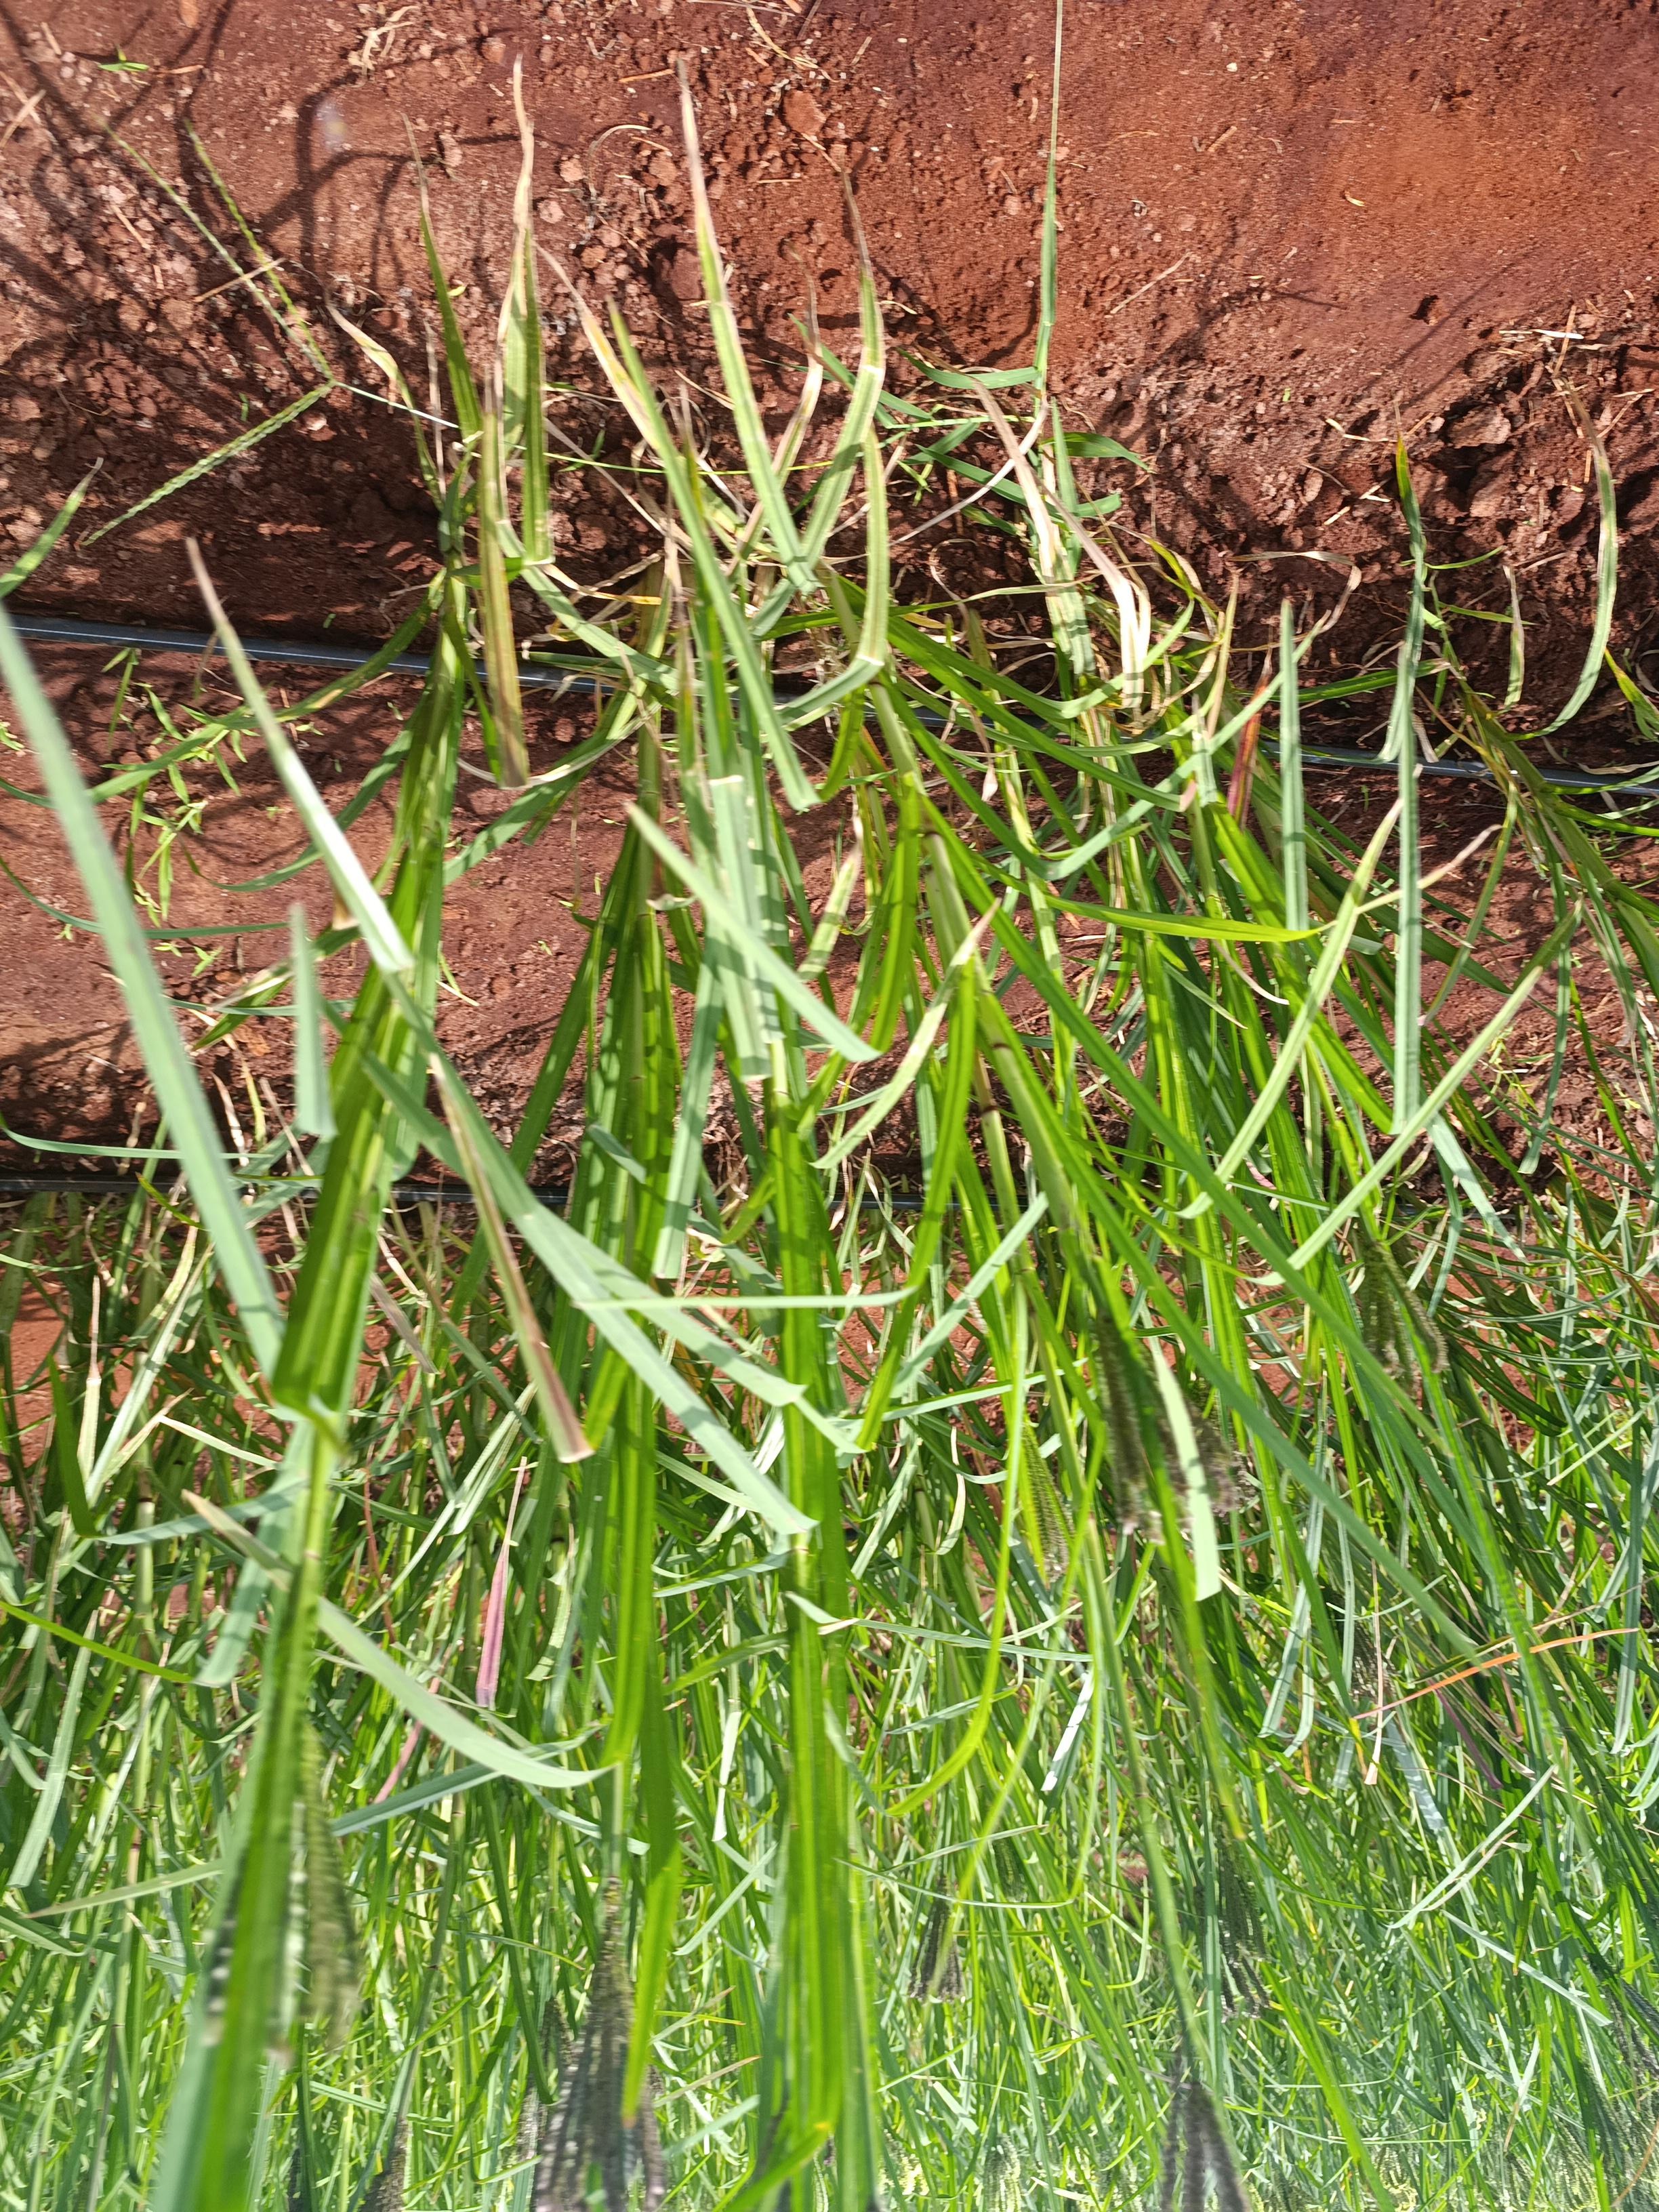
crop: finger millet
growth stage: flowering
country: Kenya
